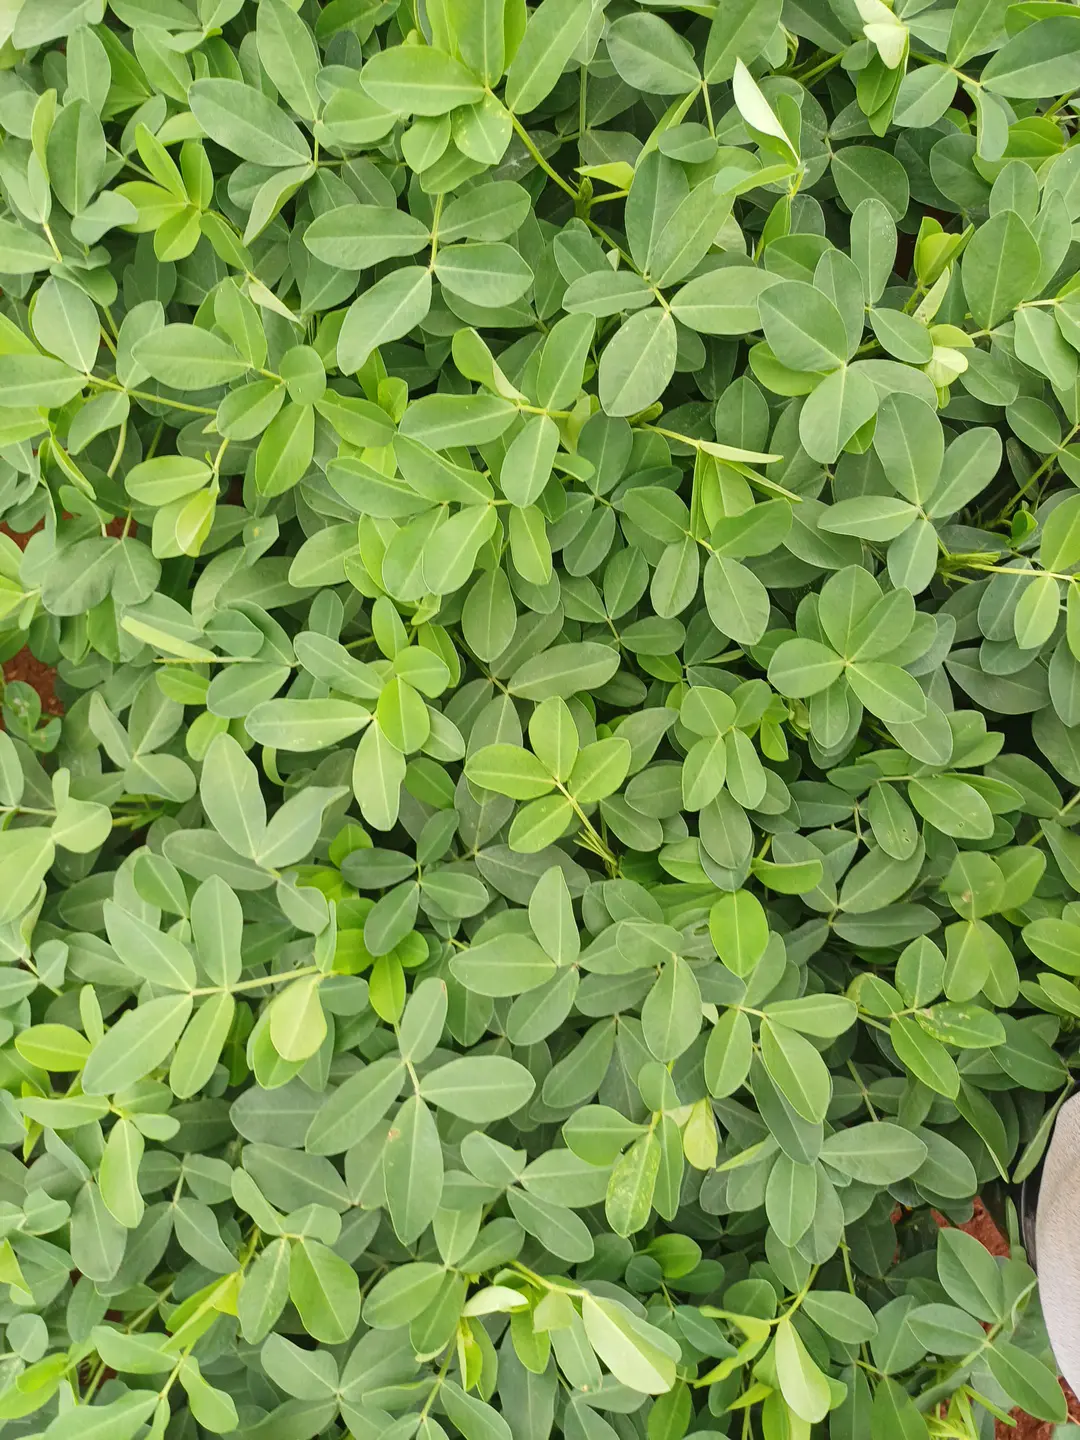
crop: groundnut
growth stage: flowering
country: Kenya
